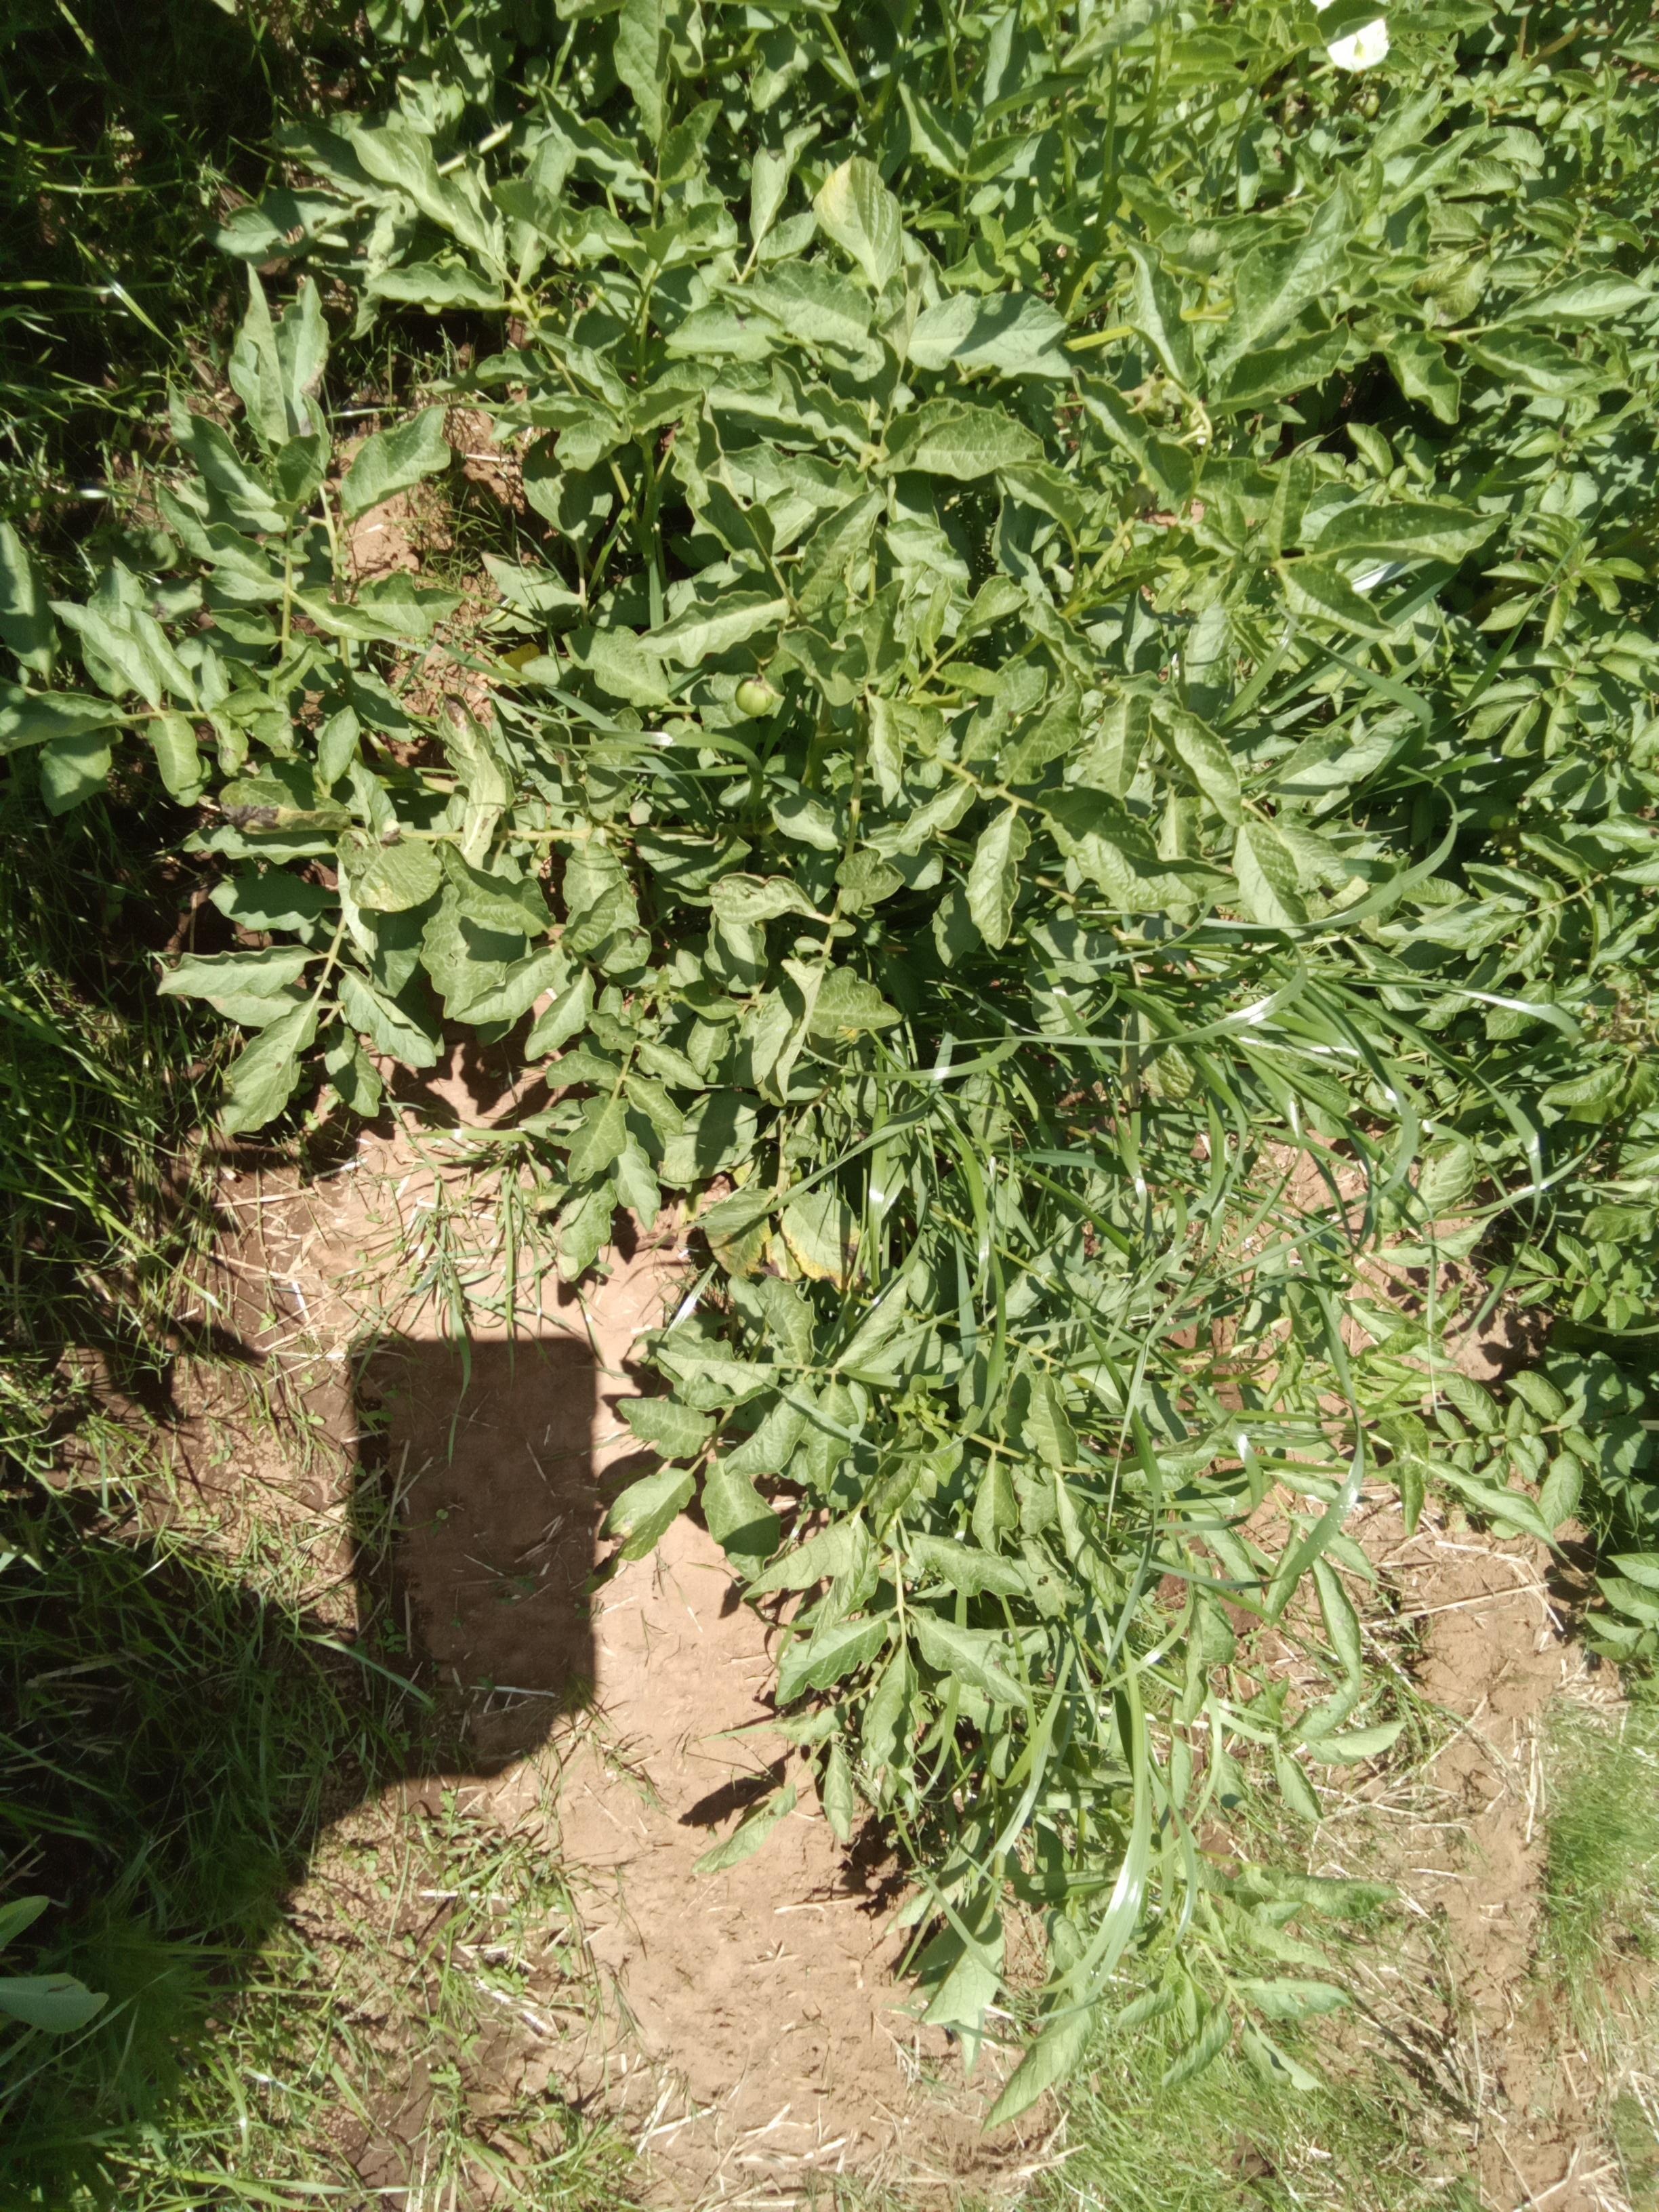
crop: potato
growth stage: flowering
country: Kenya
